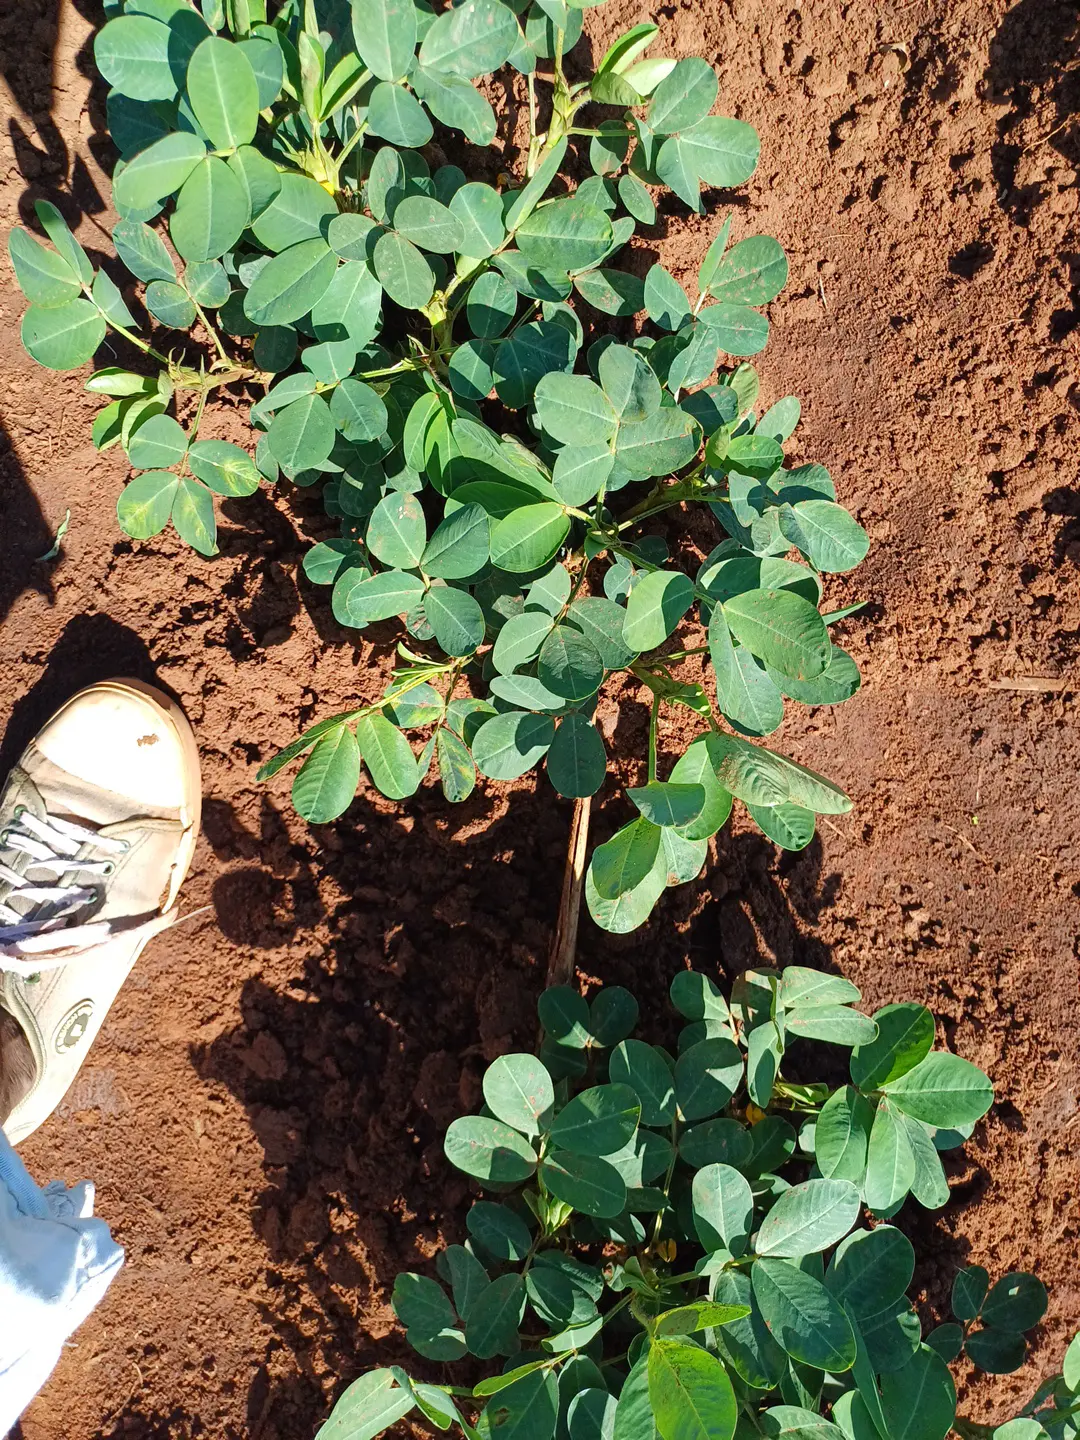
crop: groundnut
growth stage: flowering
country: Kenya
